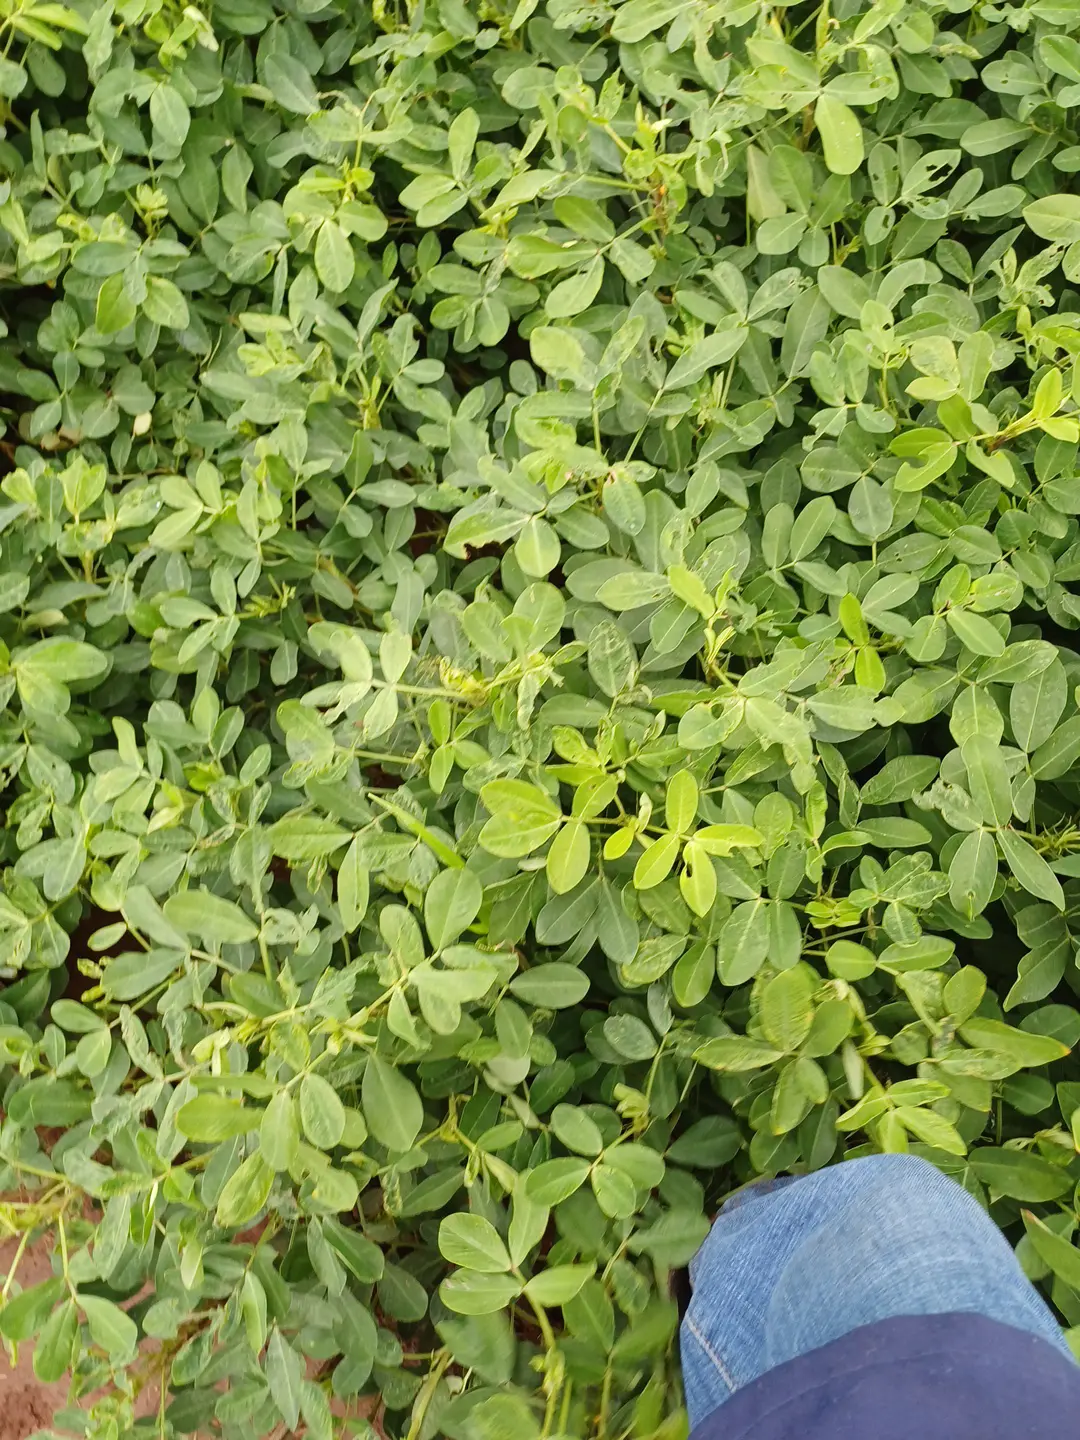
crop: groundnut
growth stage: pegging
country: Kenya
